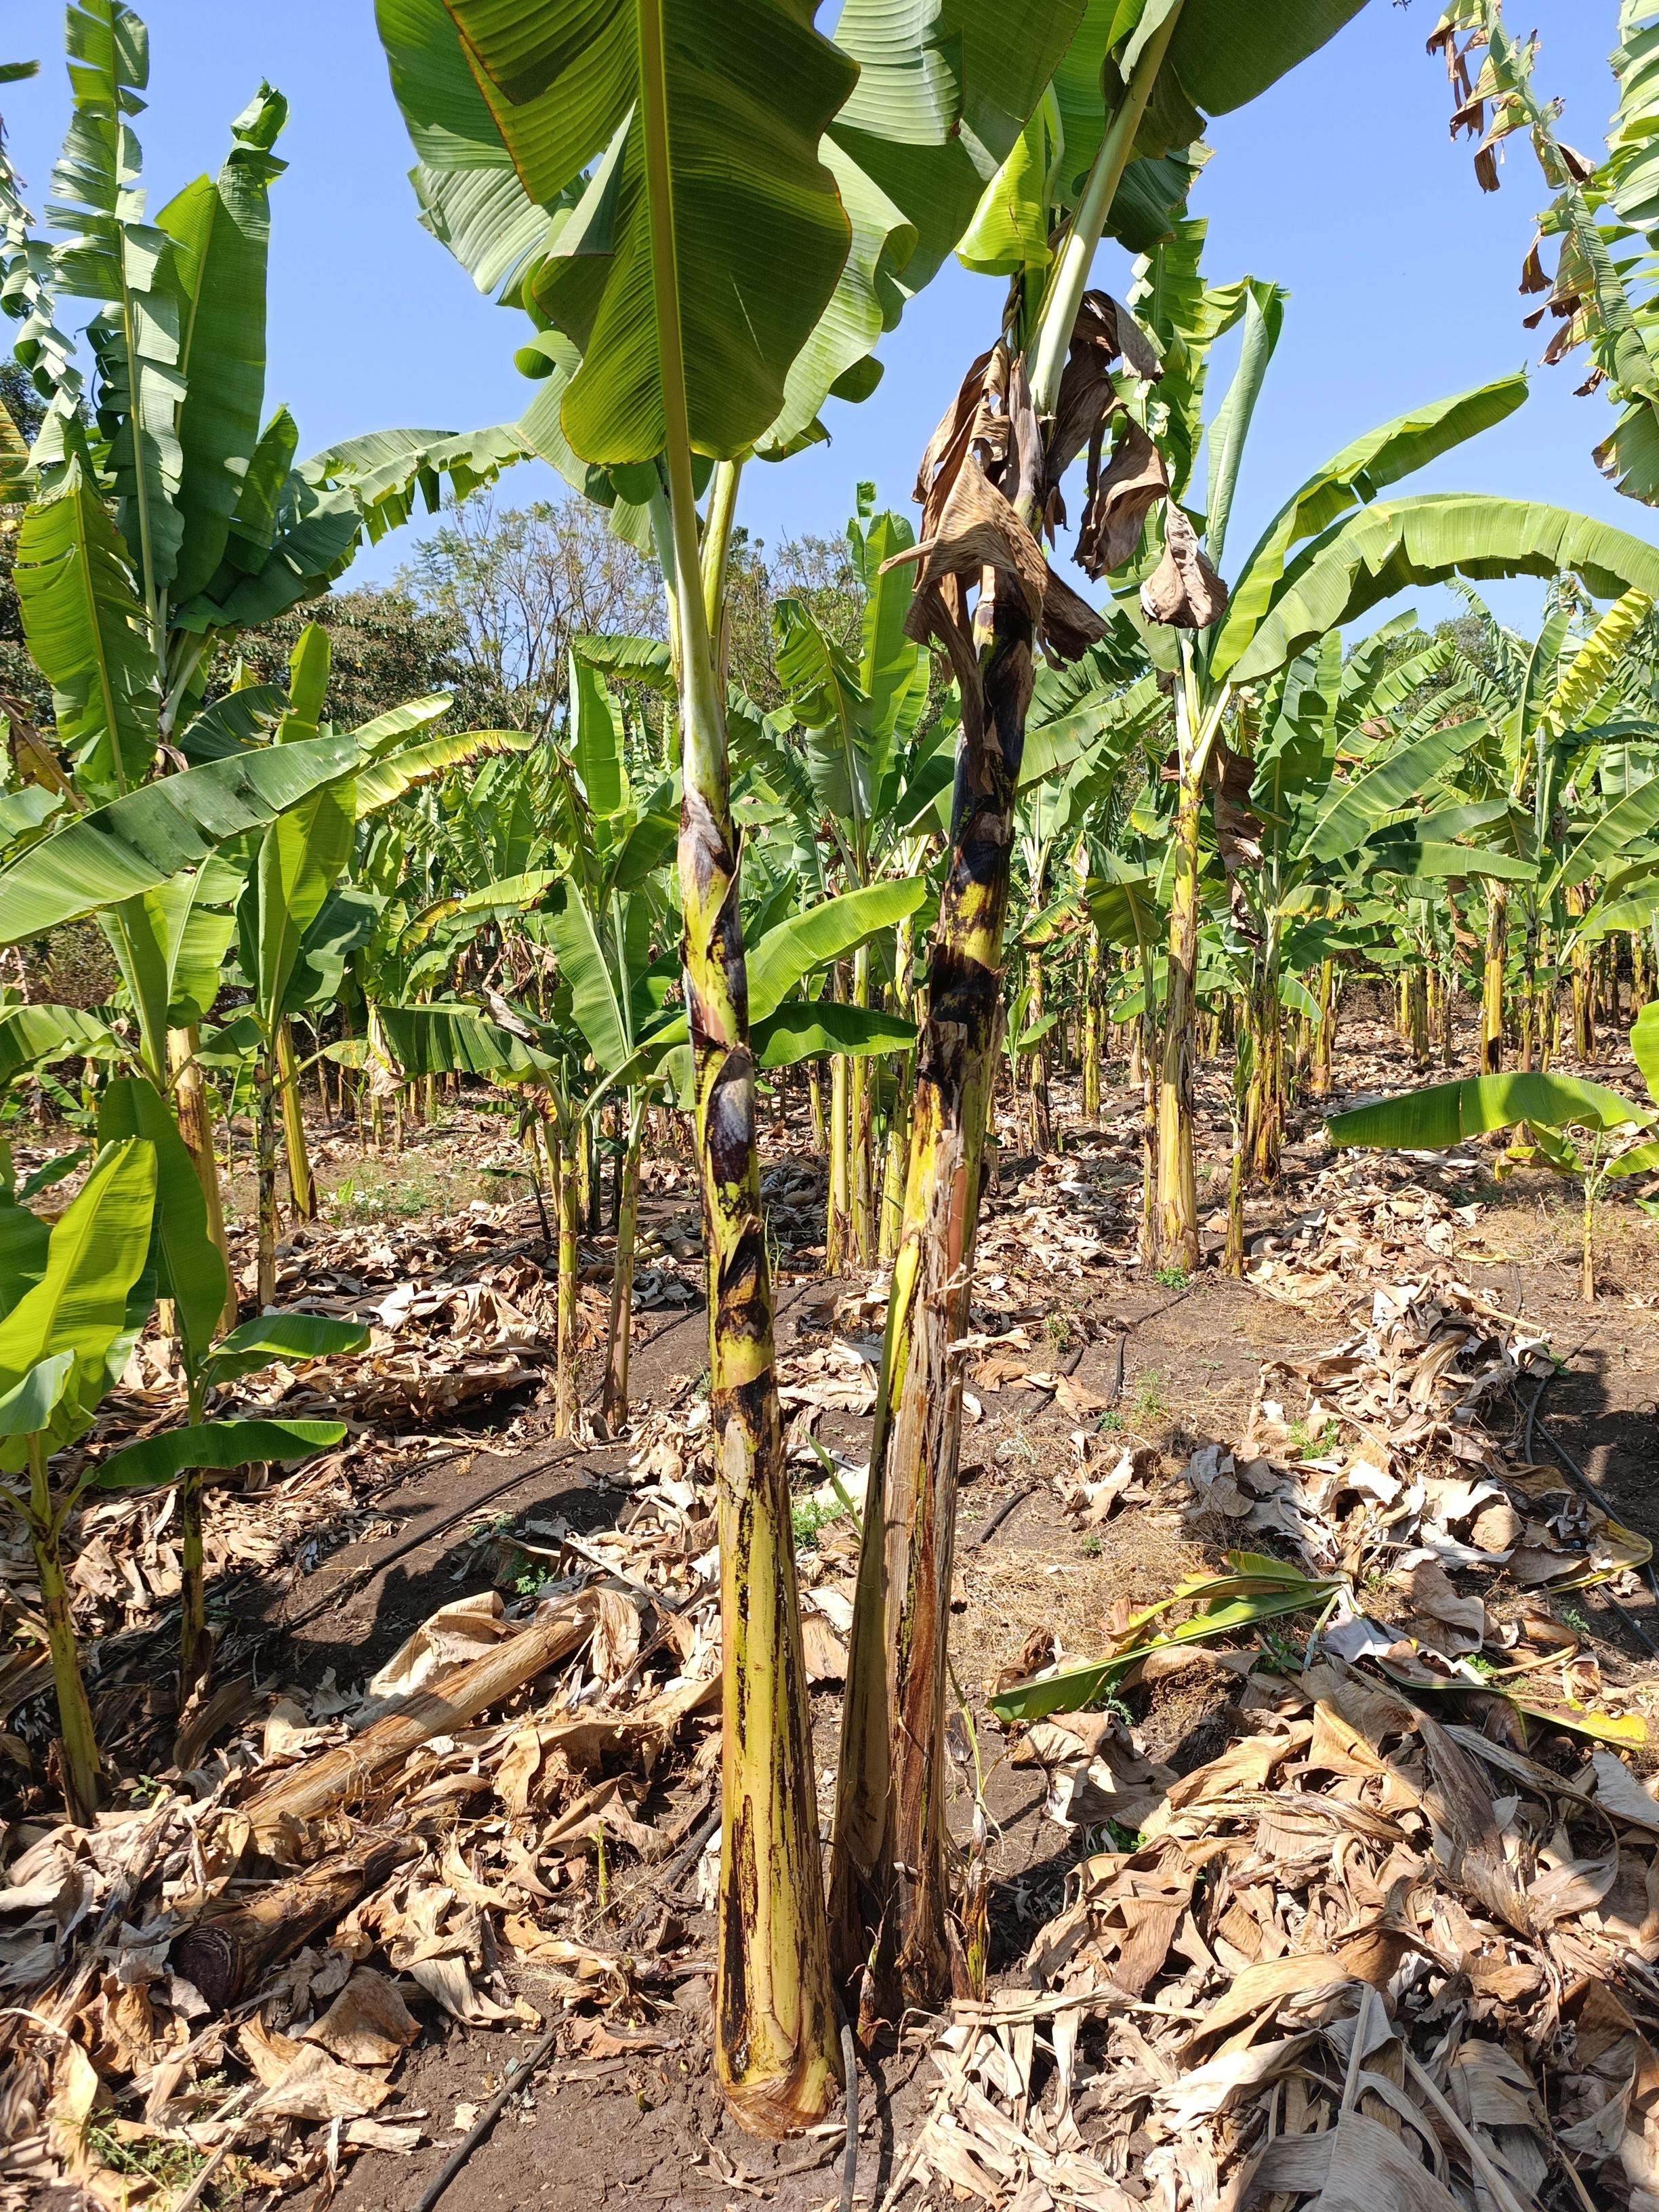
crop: banana
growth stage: vegetative
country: Tanzania
